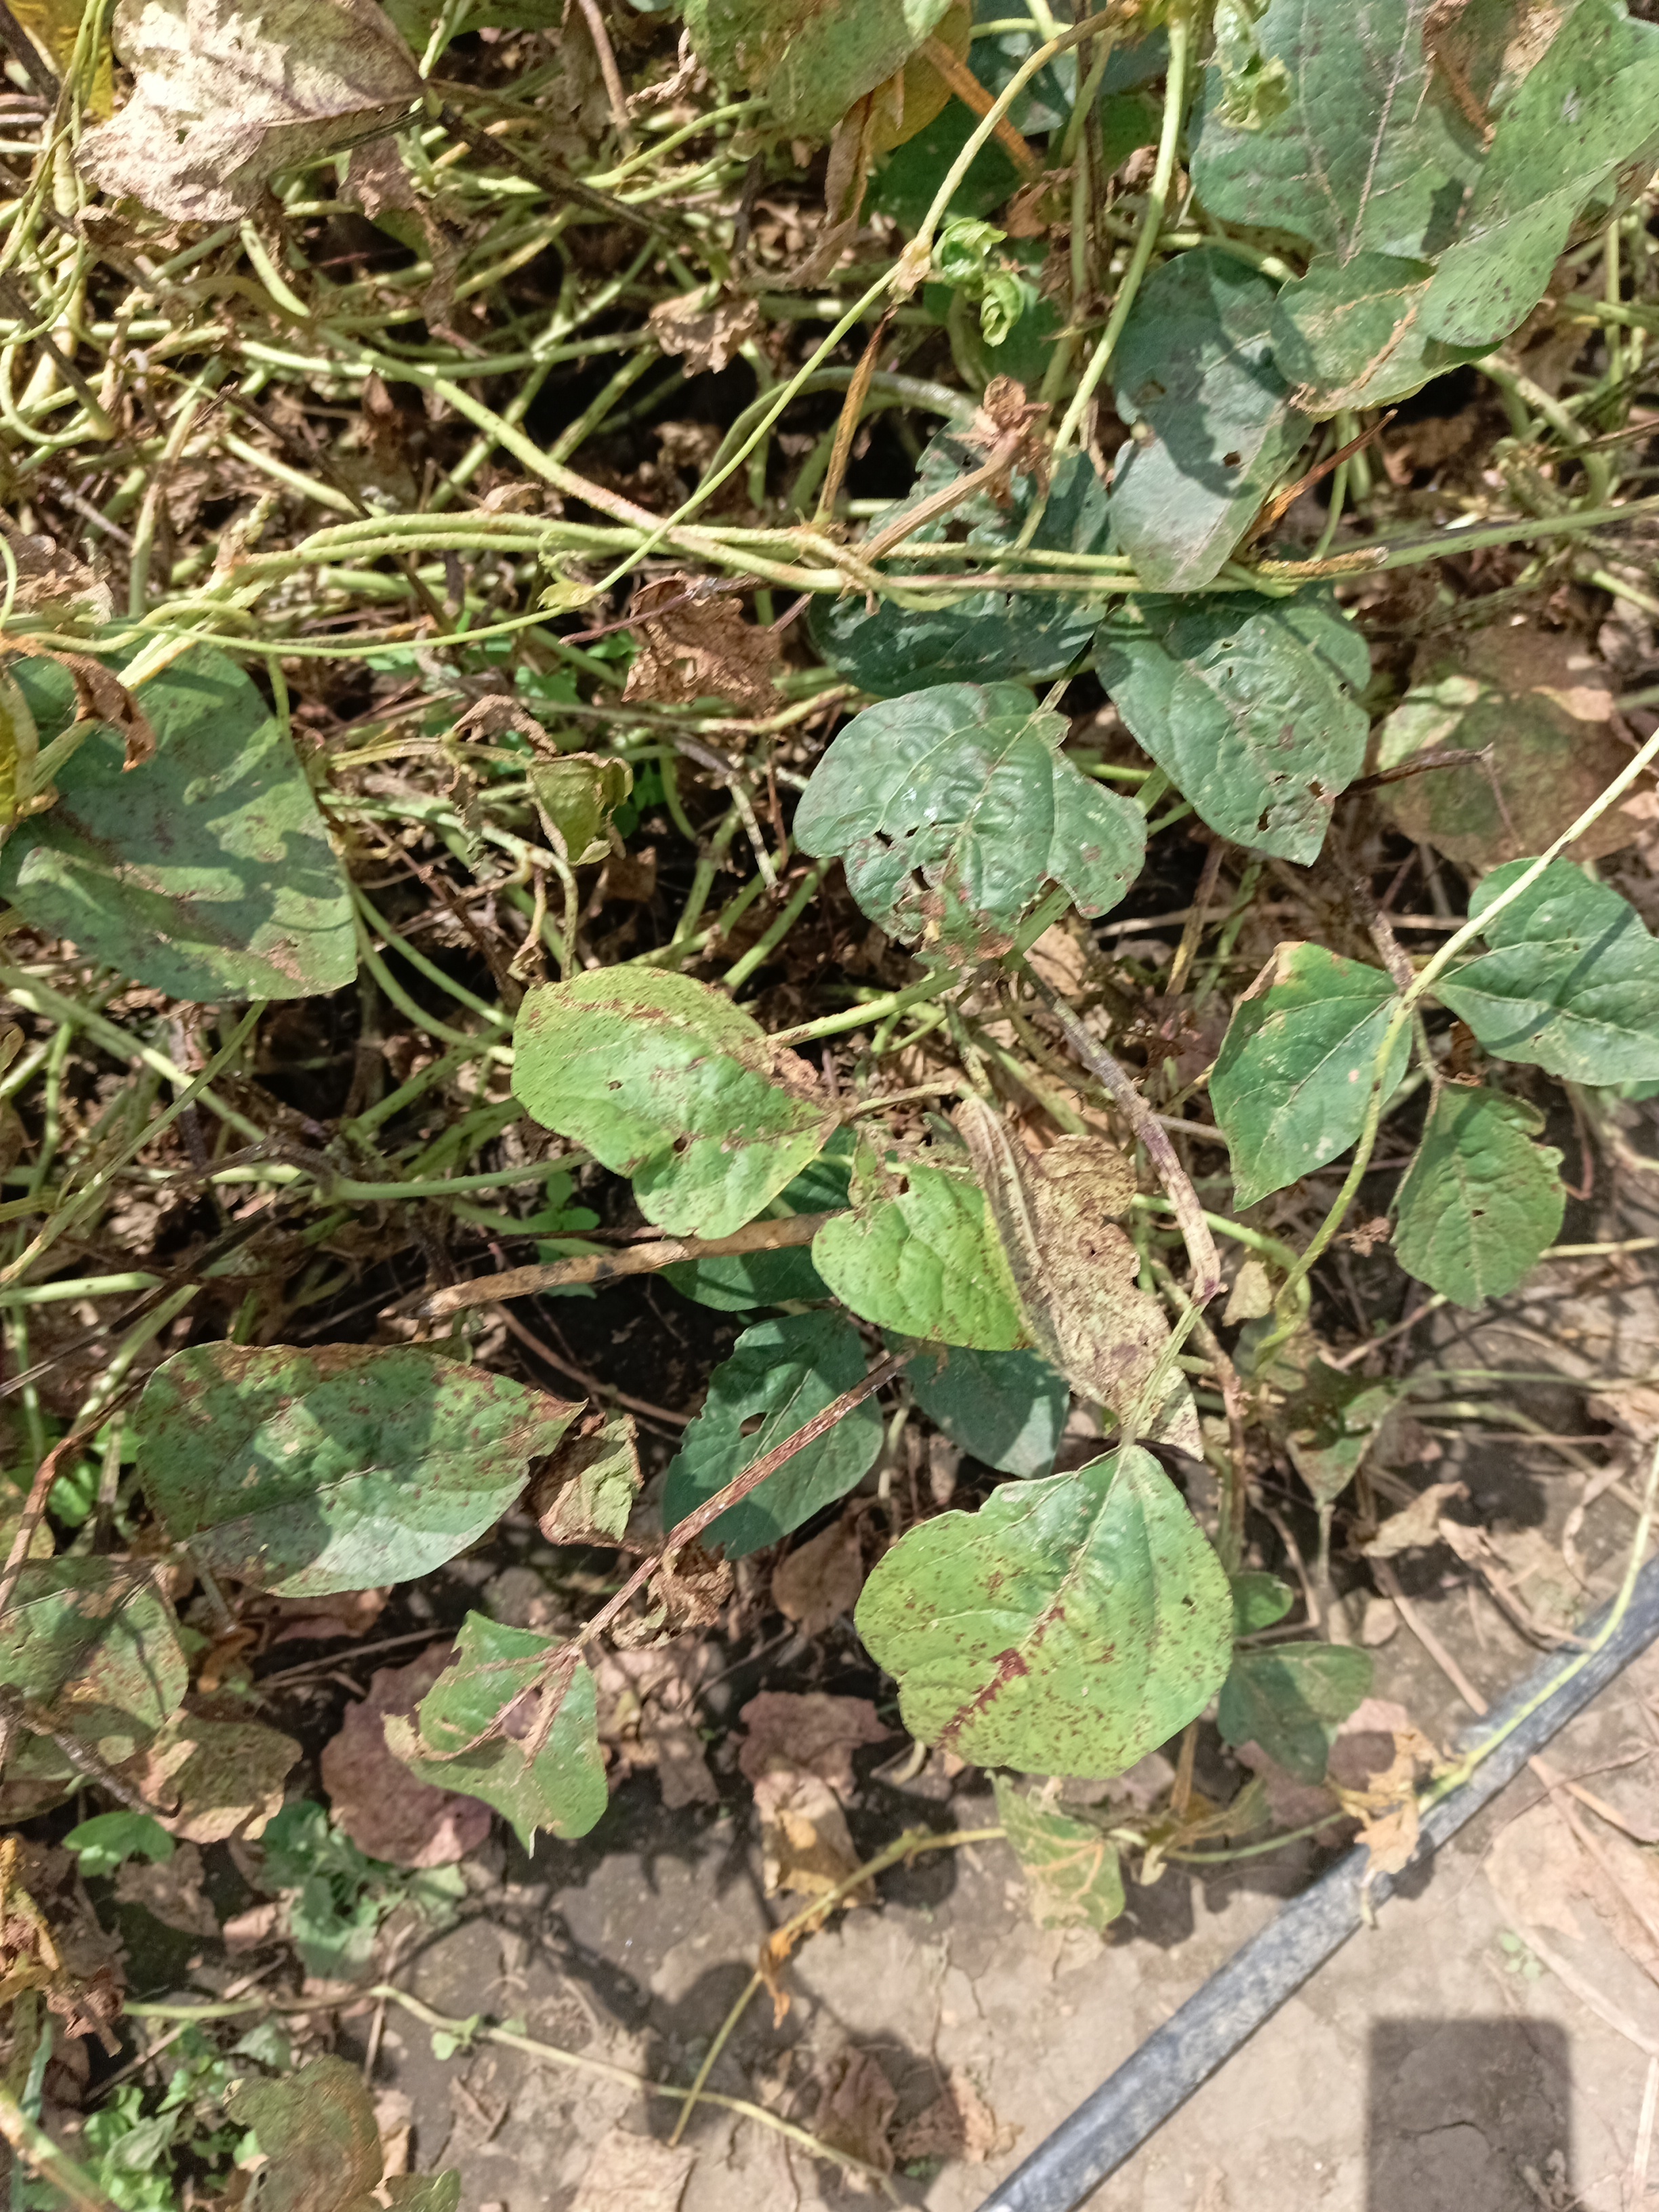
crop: cowpea
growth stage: development pod
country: Tanzania
